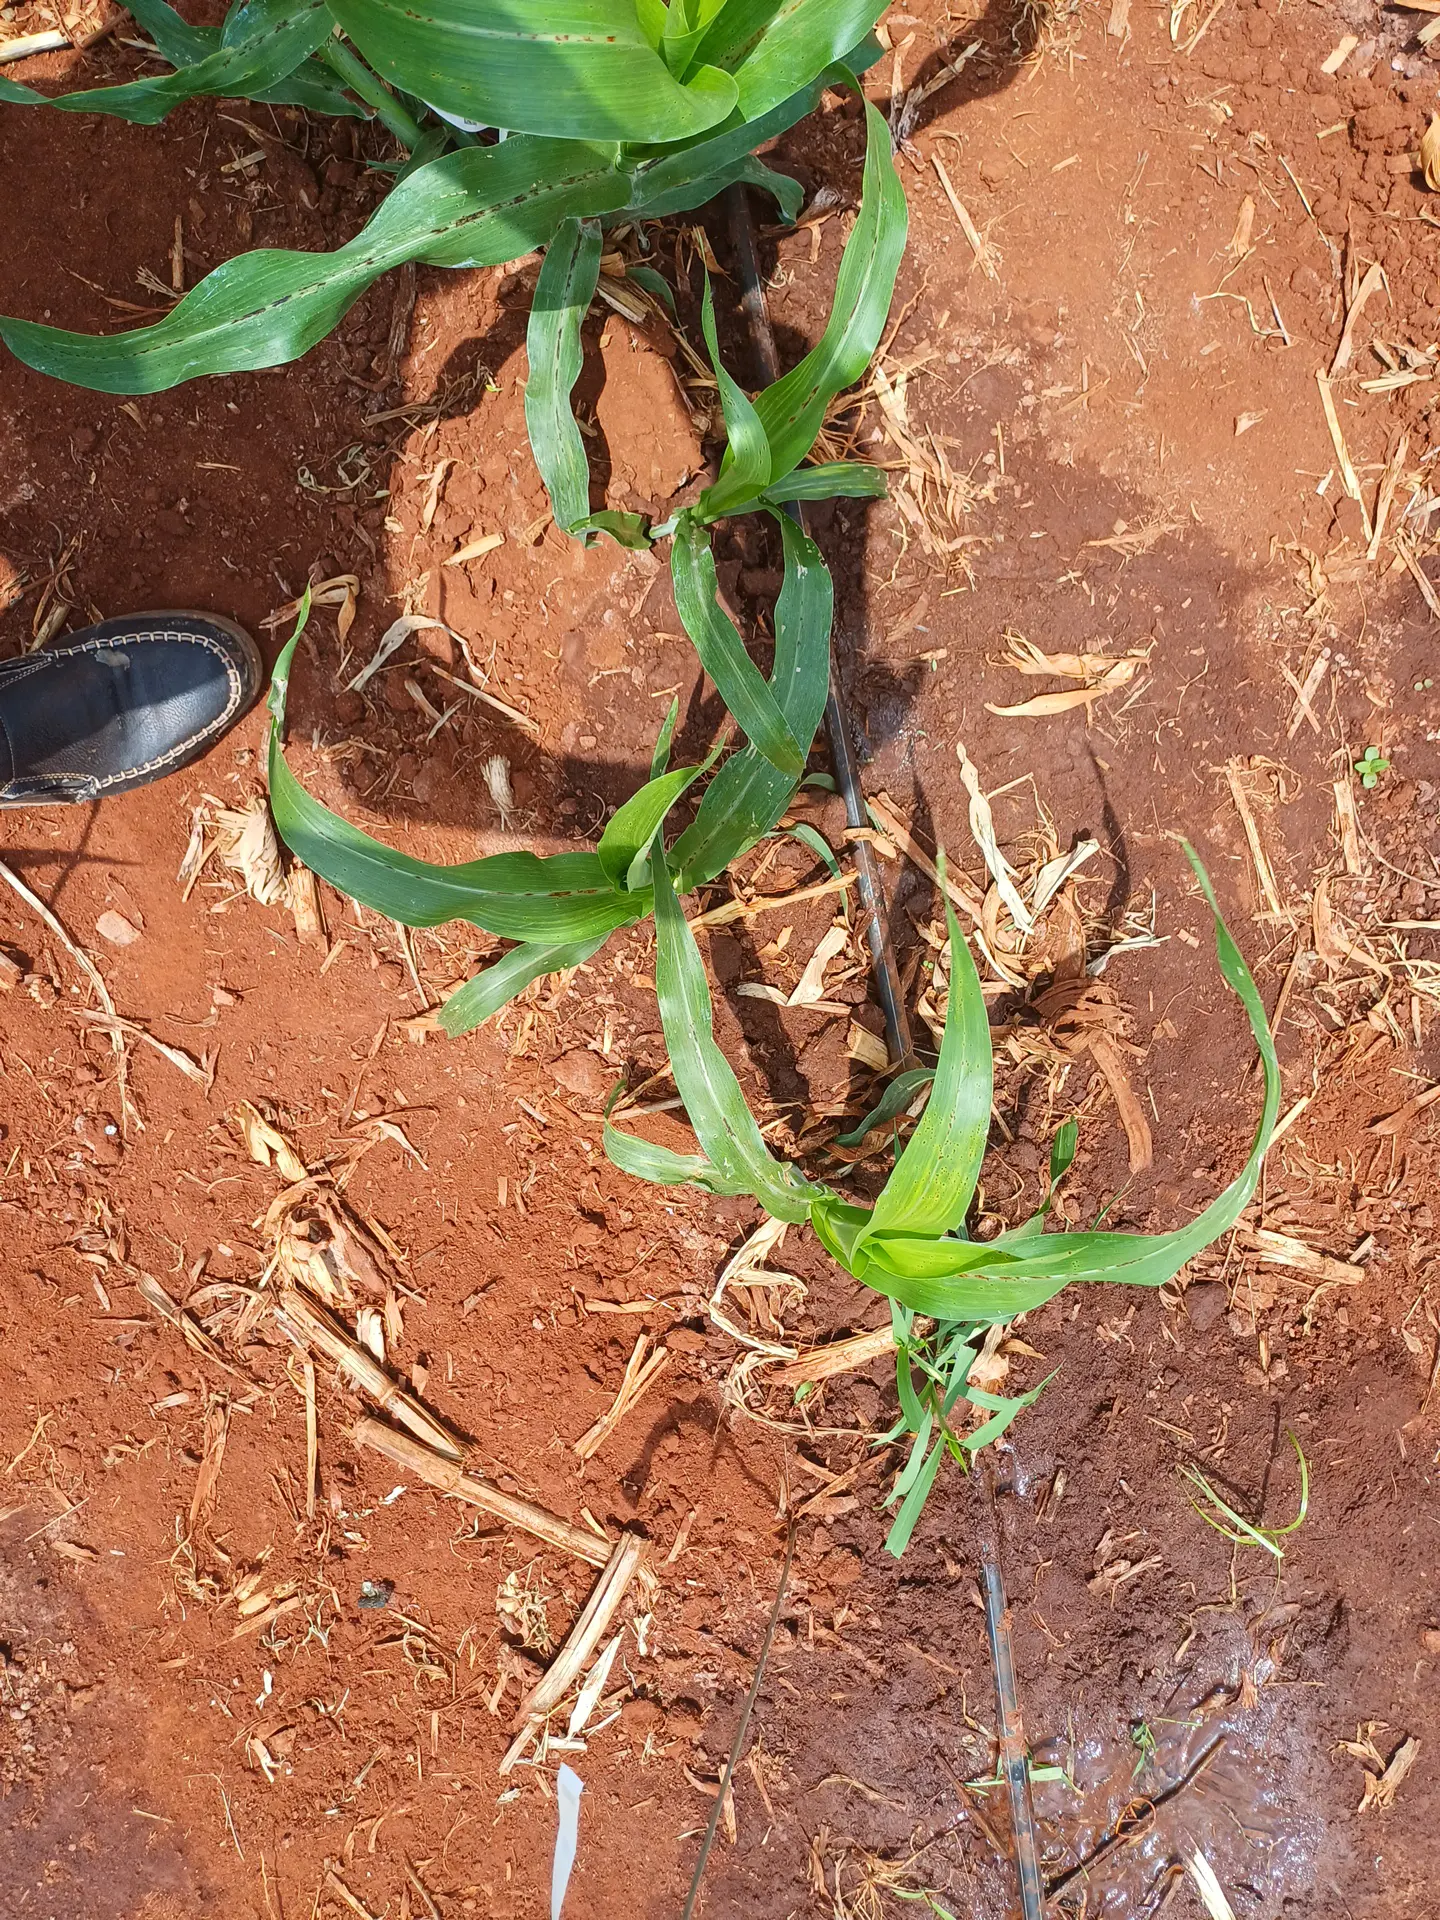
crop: sorghum
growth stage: vegetative
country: Kenya
